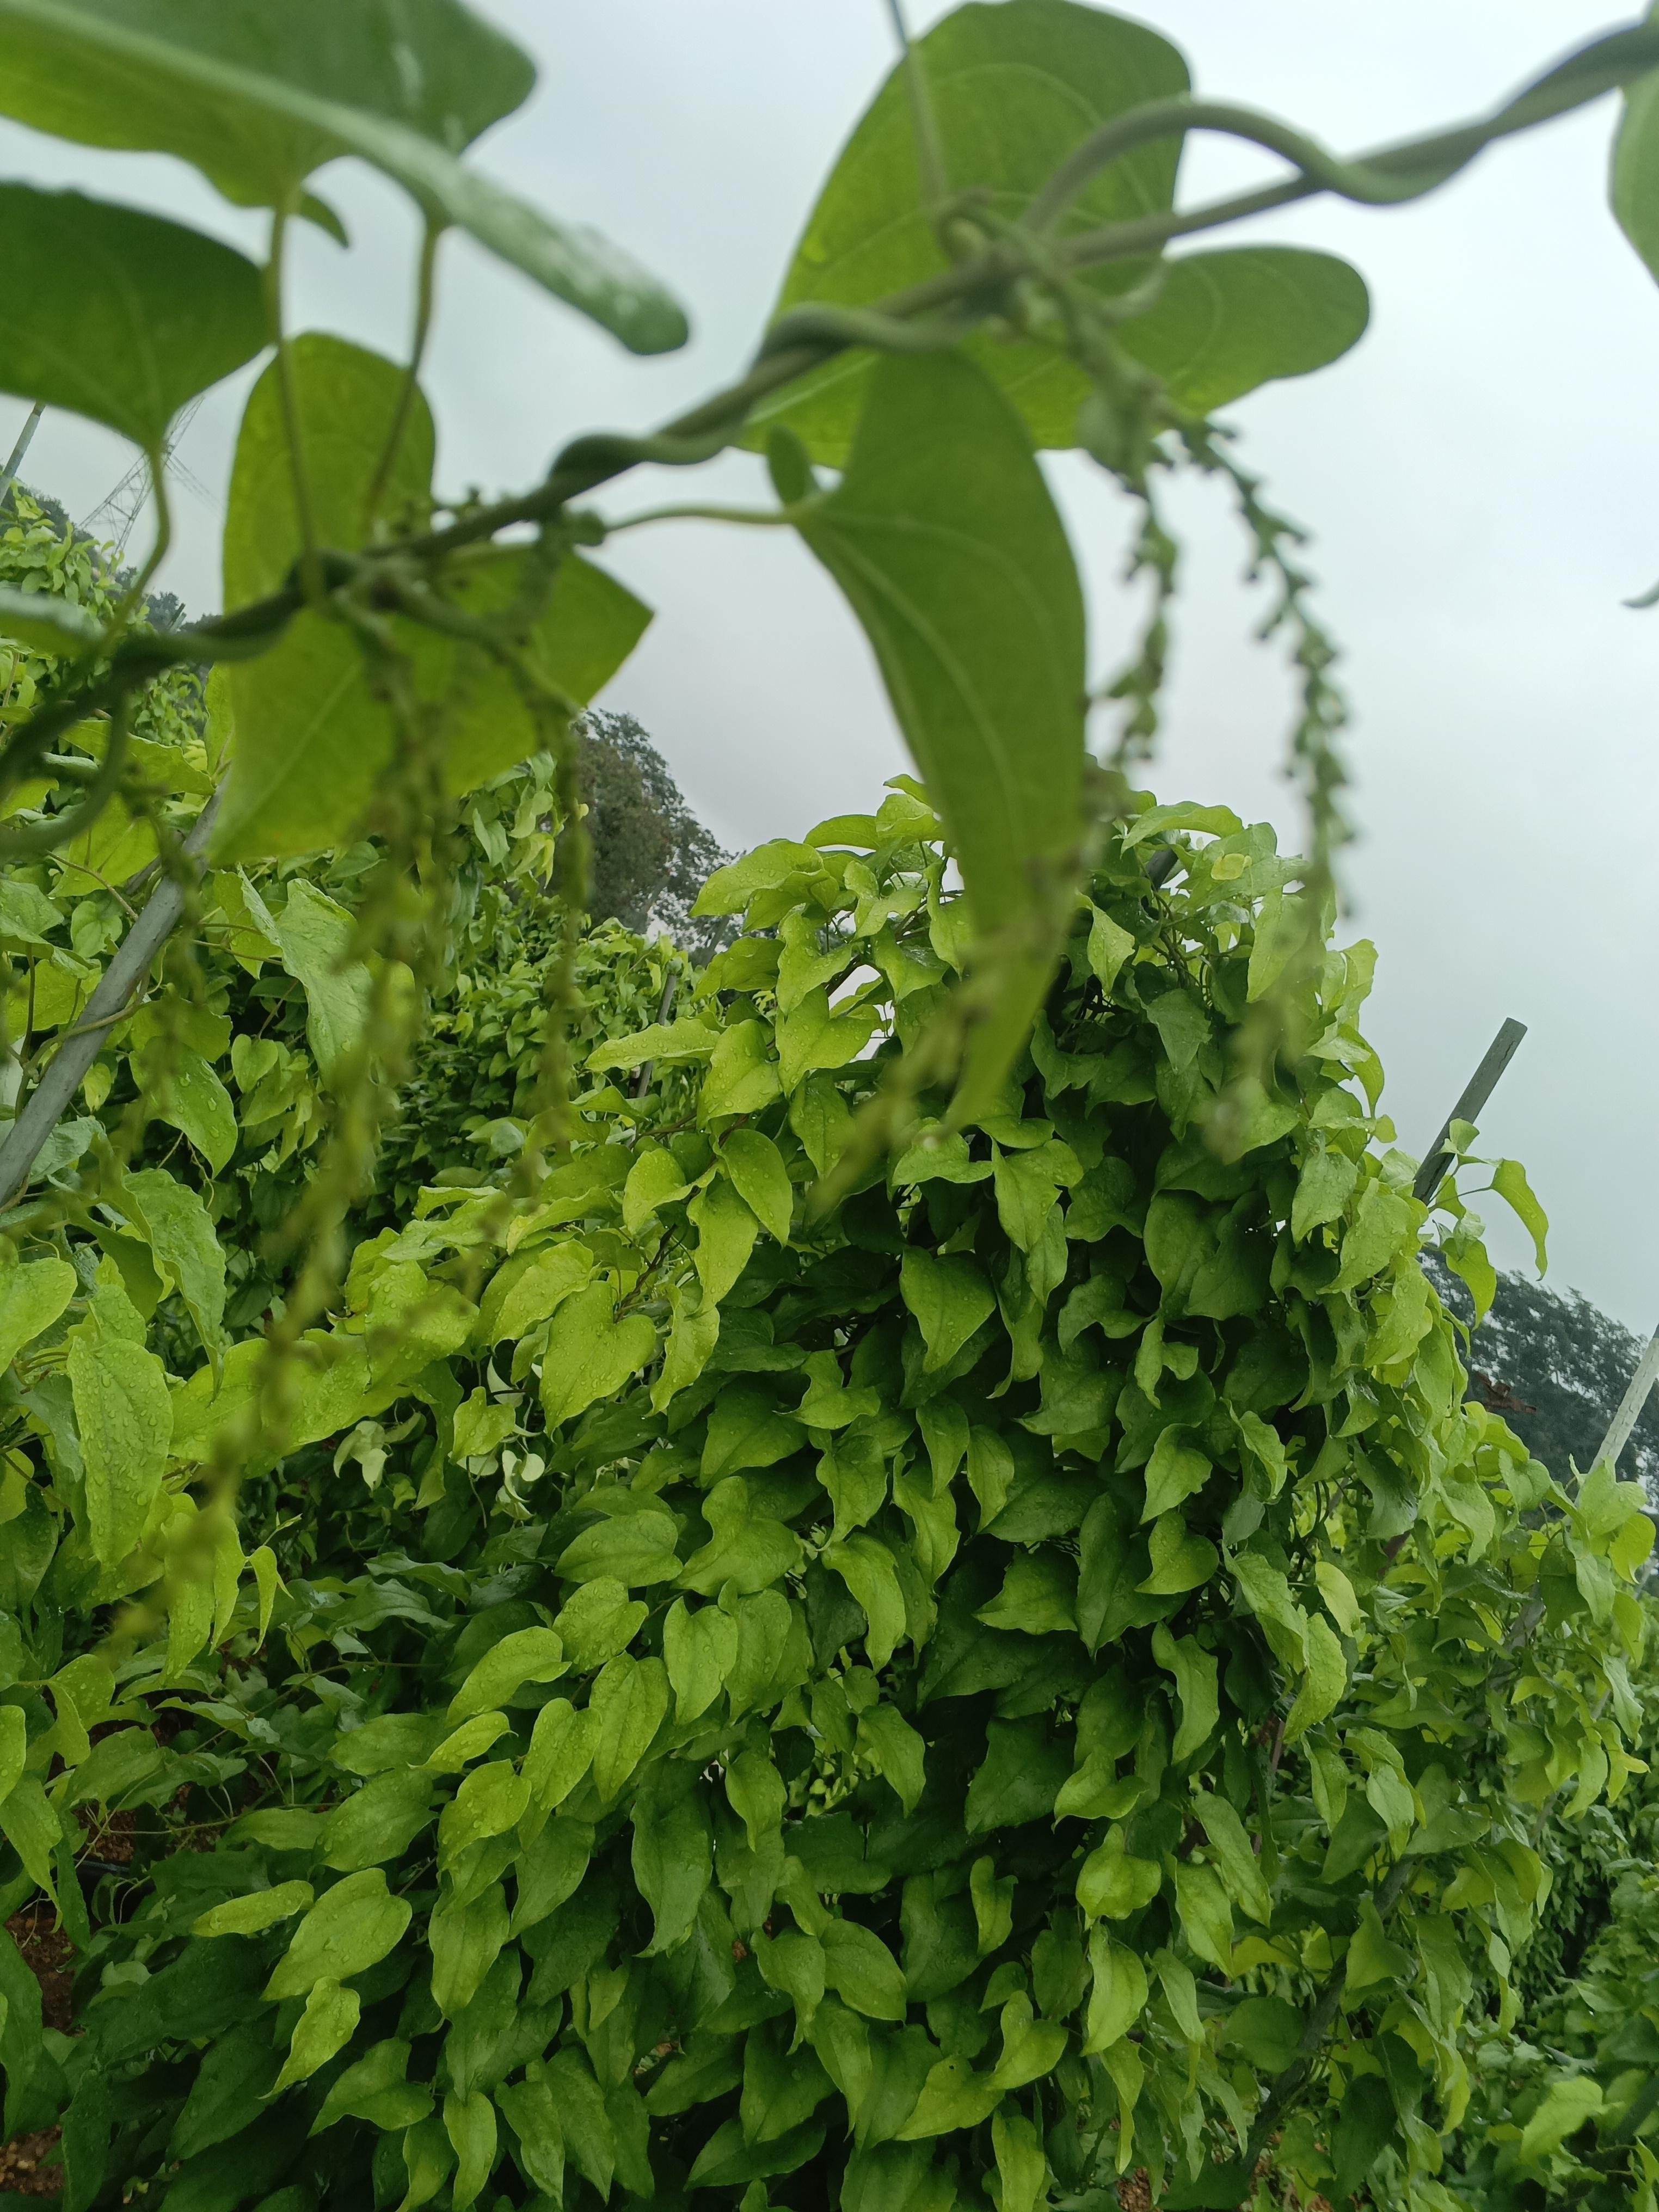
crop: yam
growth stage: flowering
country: Nigeria
